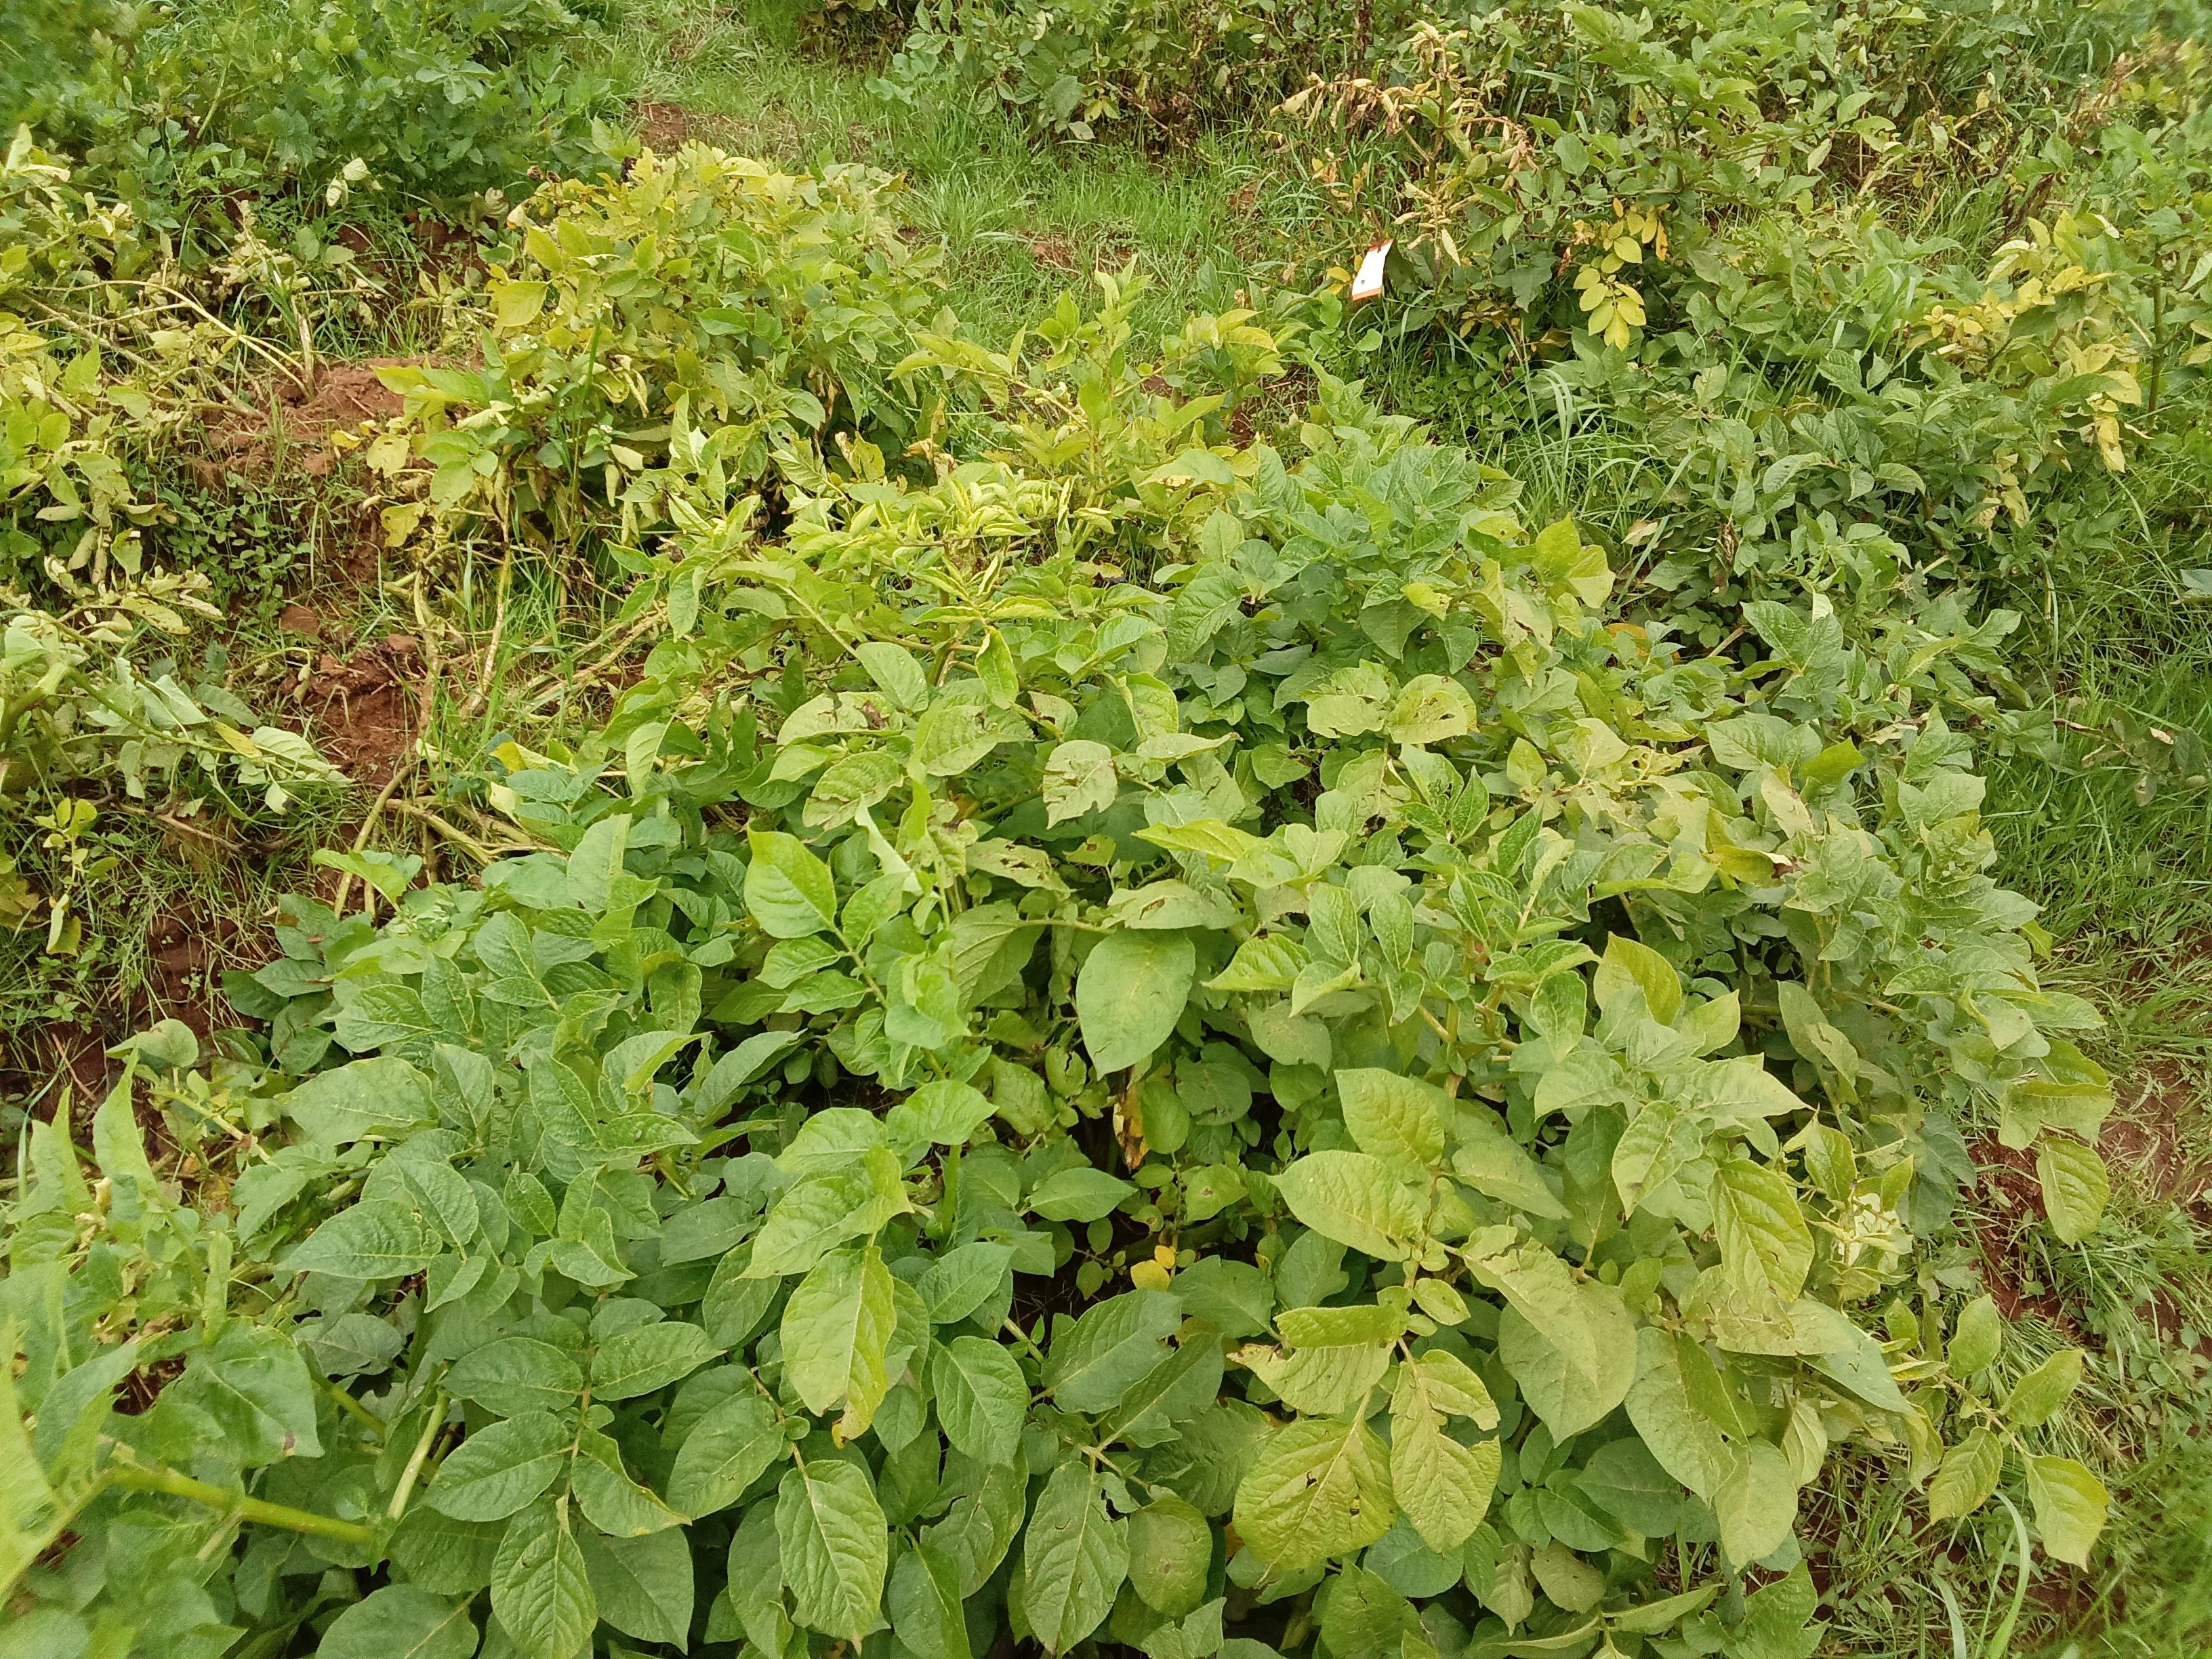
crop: potato
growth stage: harvest maturity
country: Kenya
